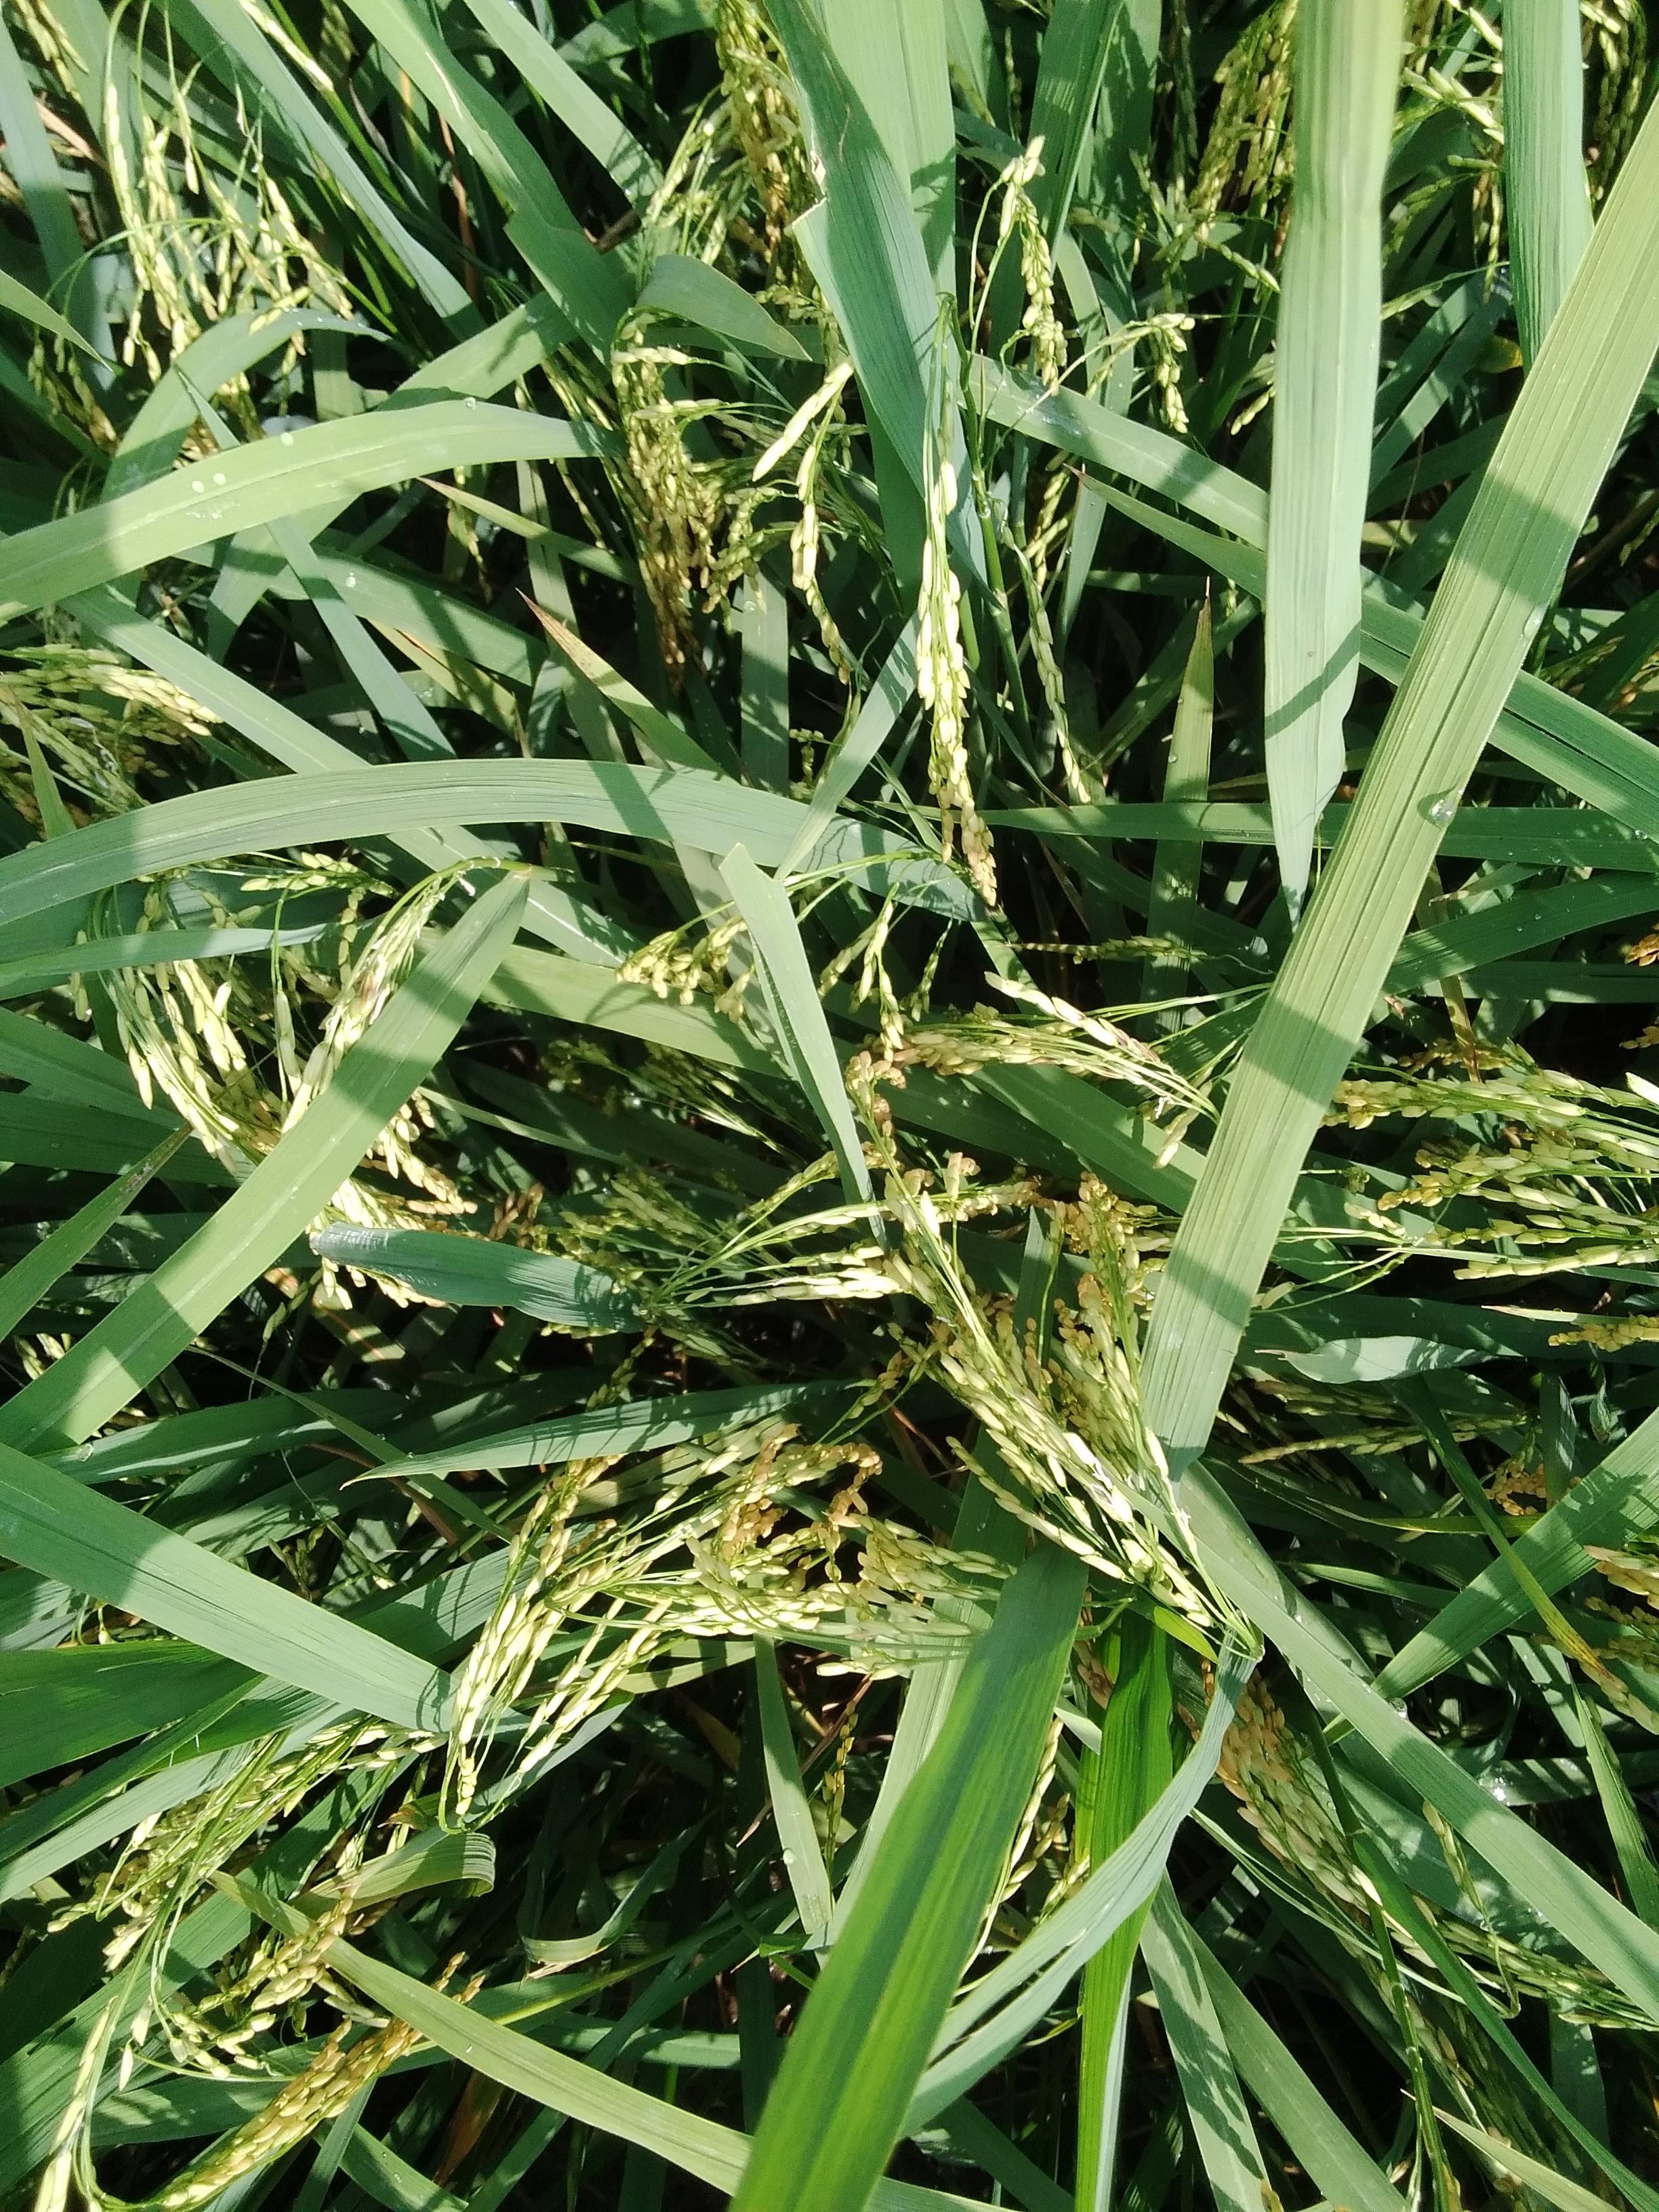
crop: rice
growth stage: ripening
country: Nigeria
